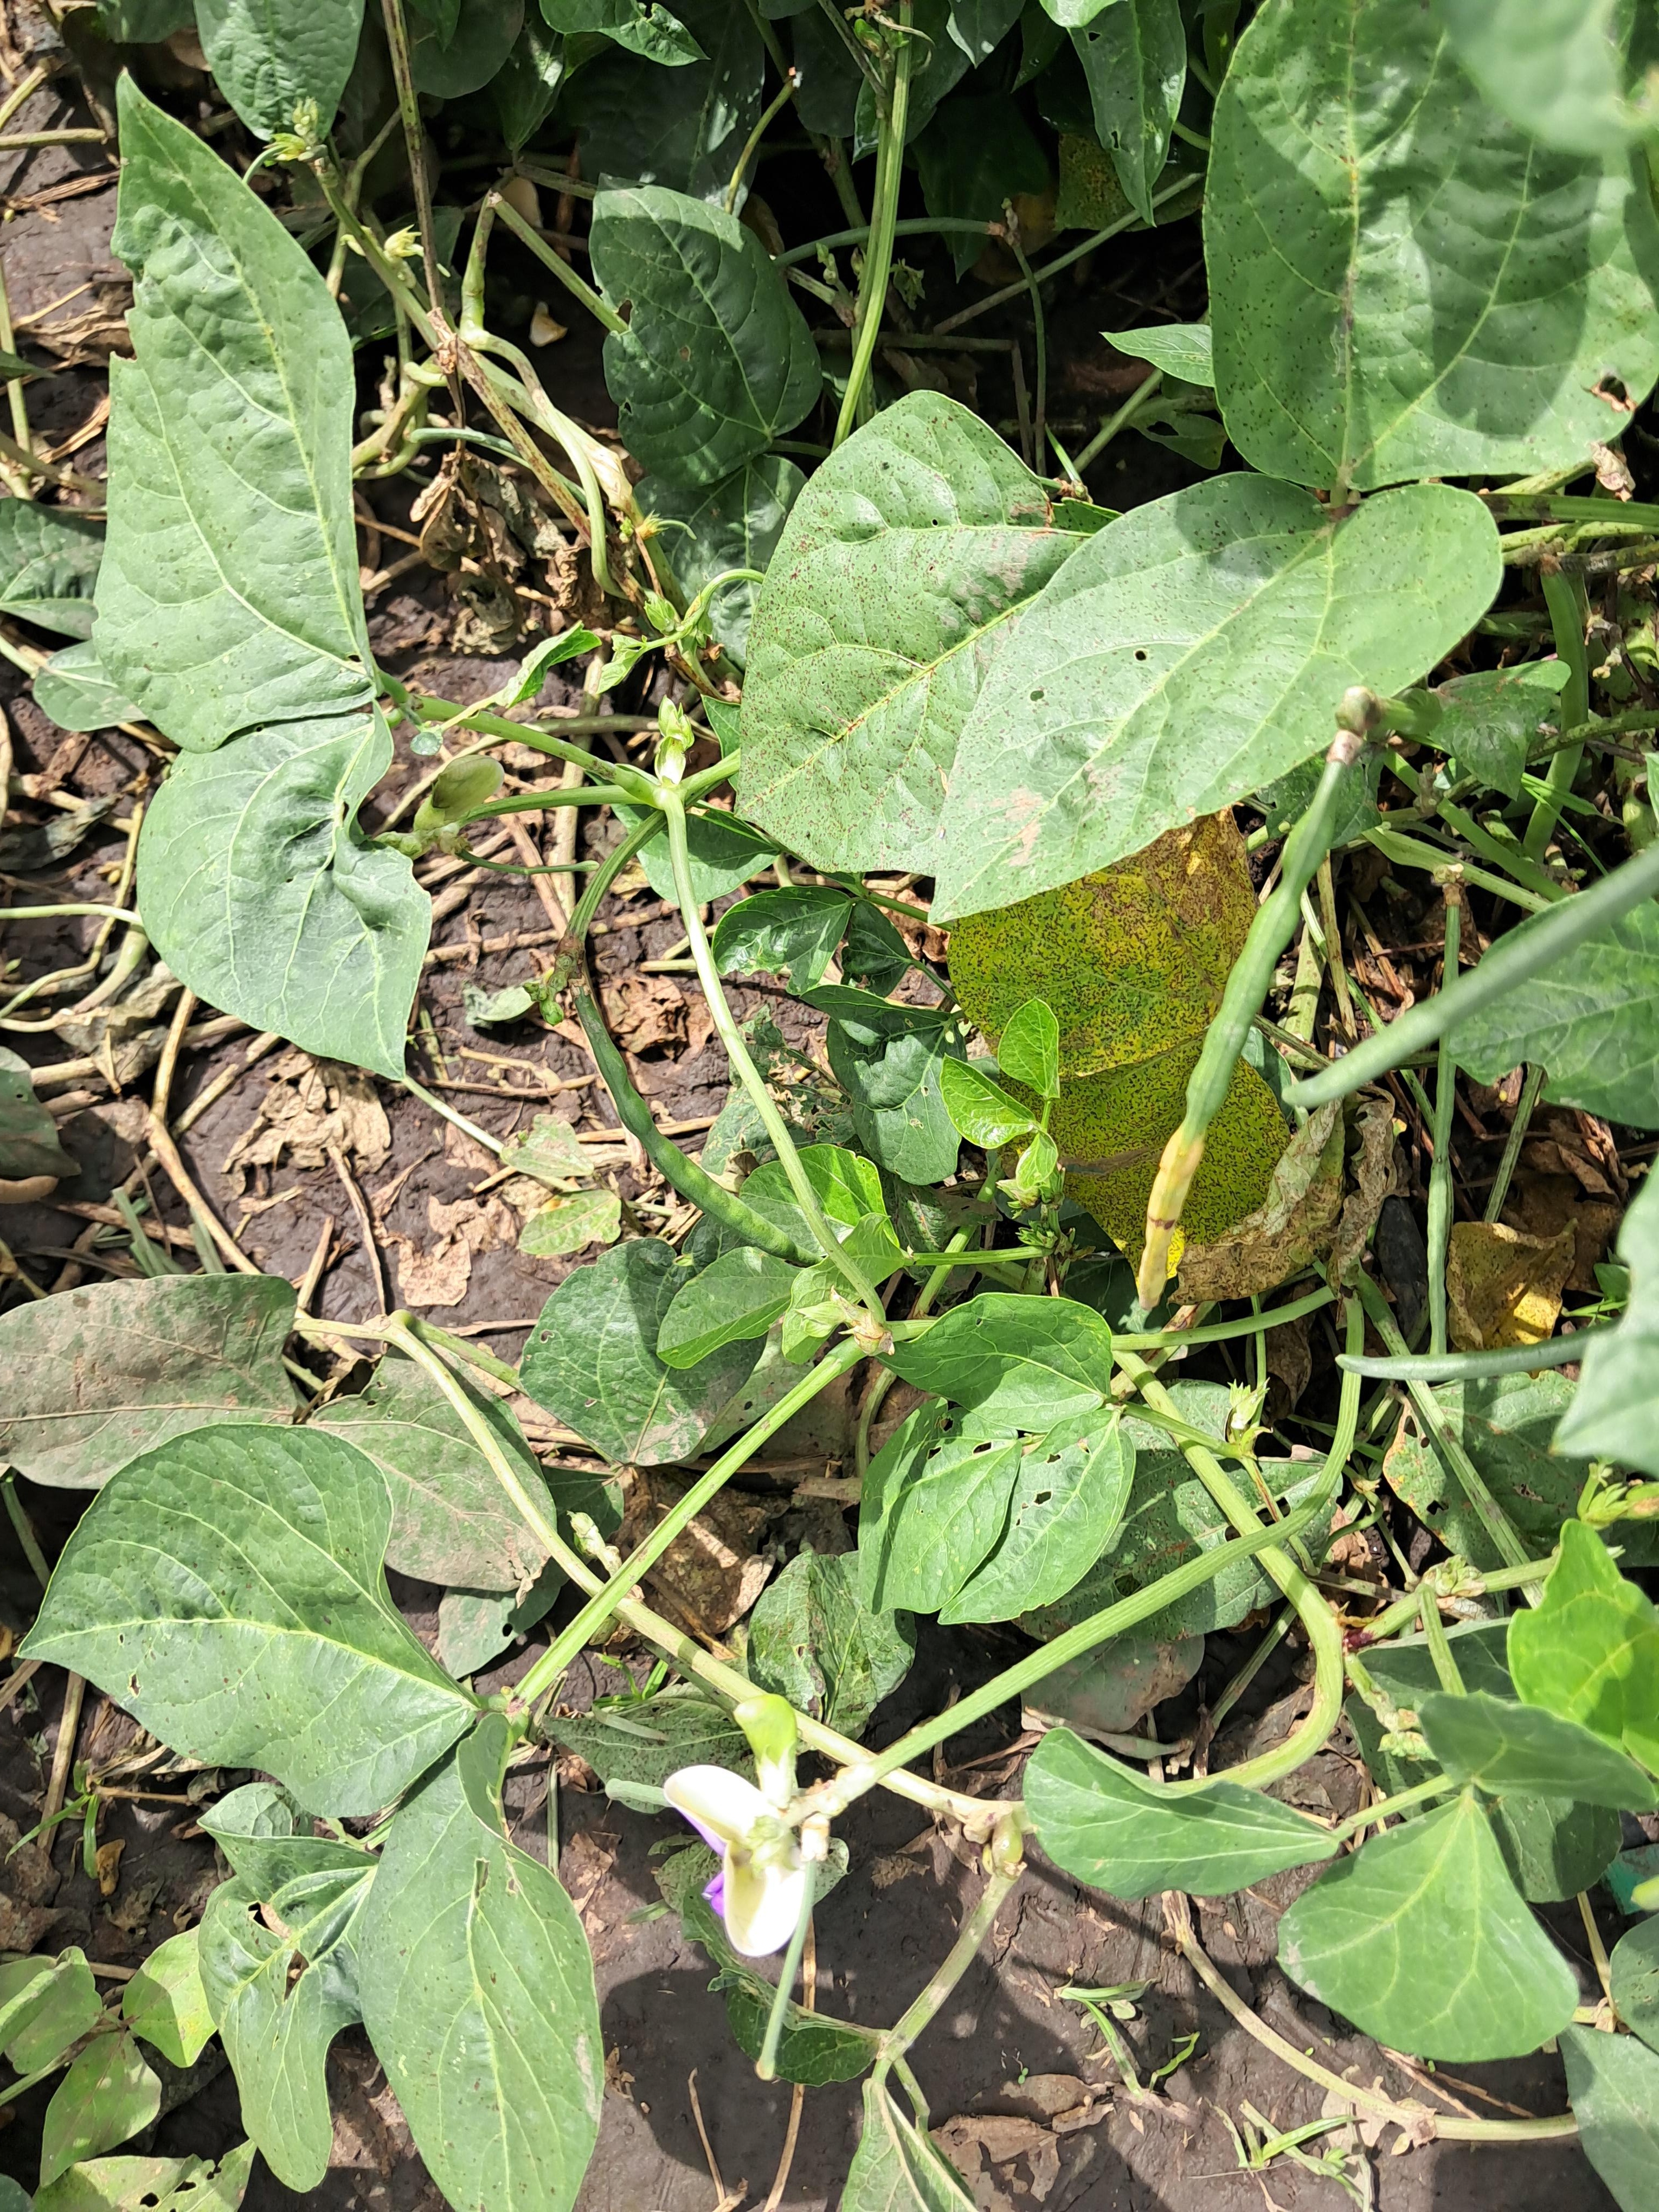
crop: cowpea
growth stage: development pod
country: Tanzania
